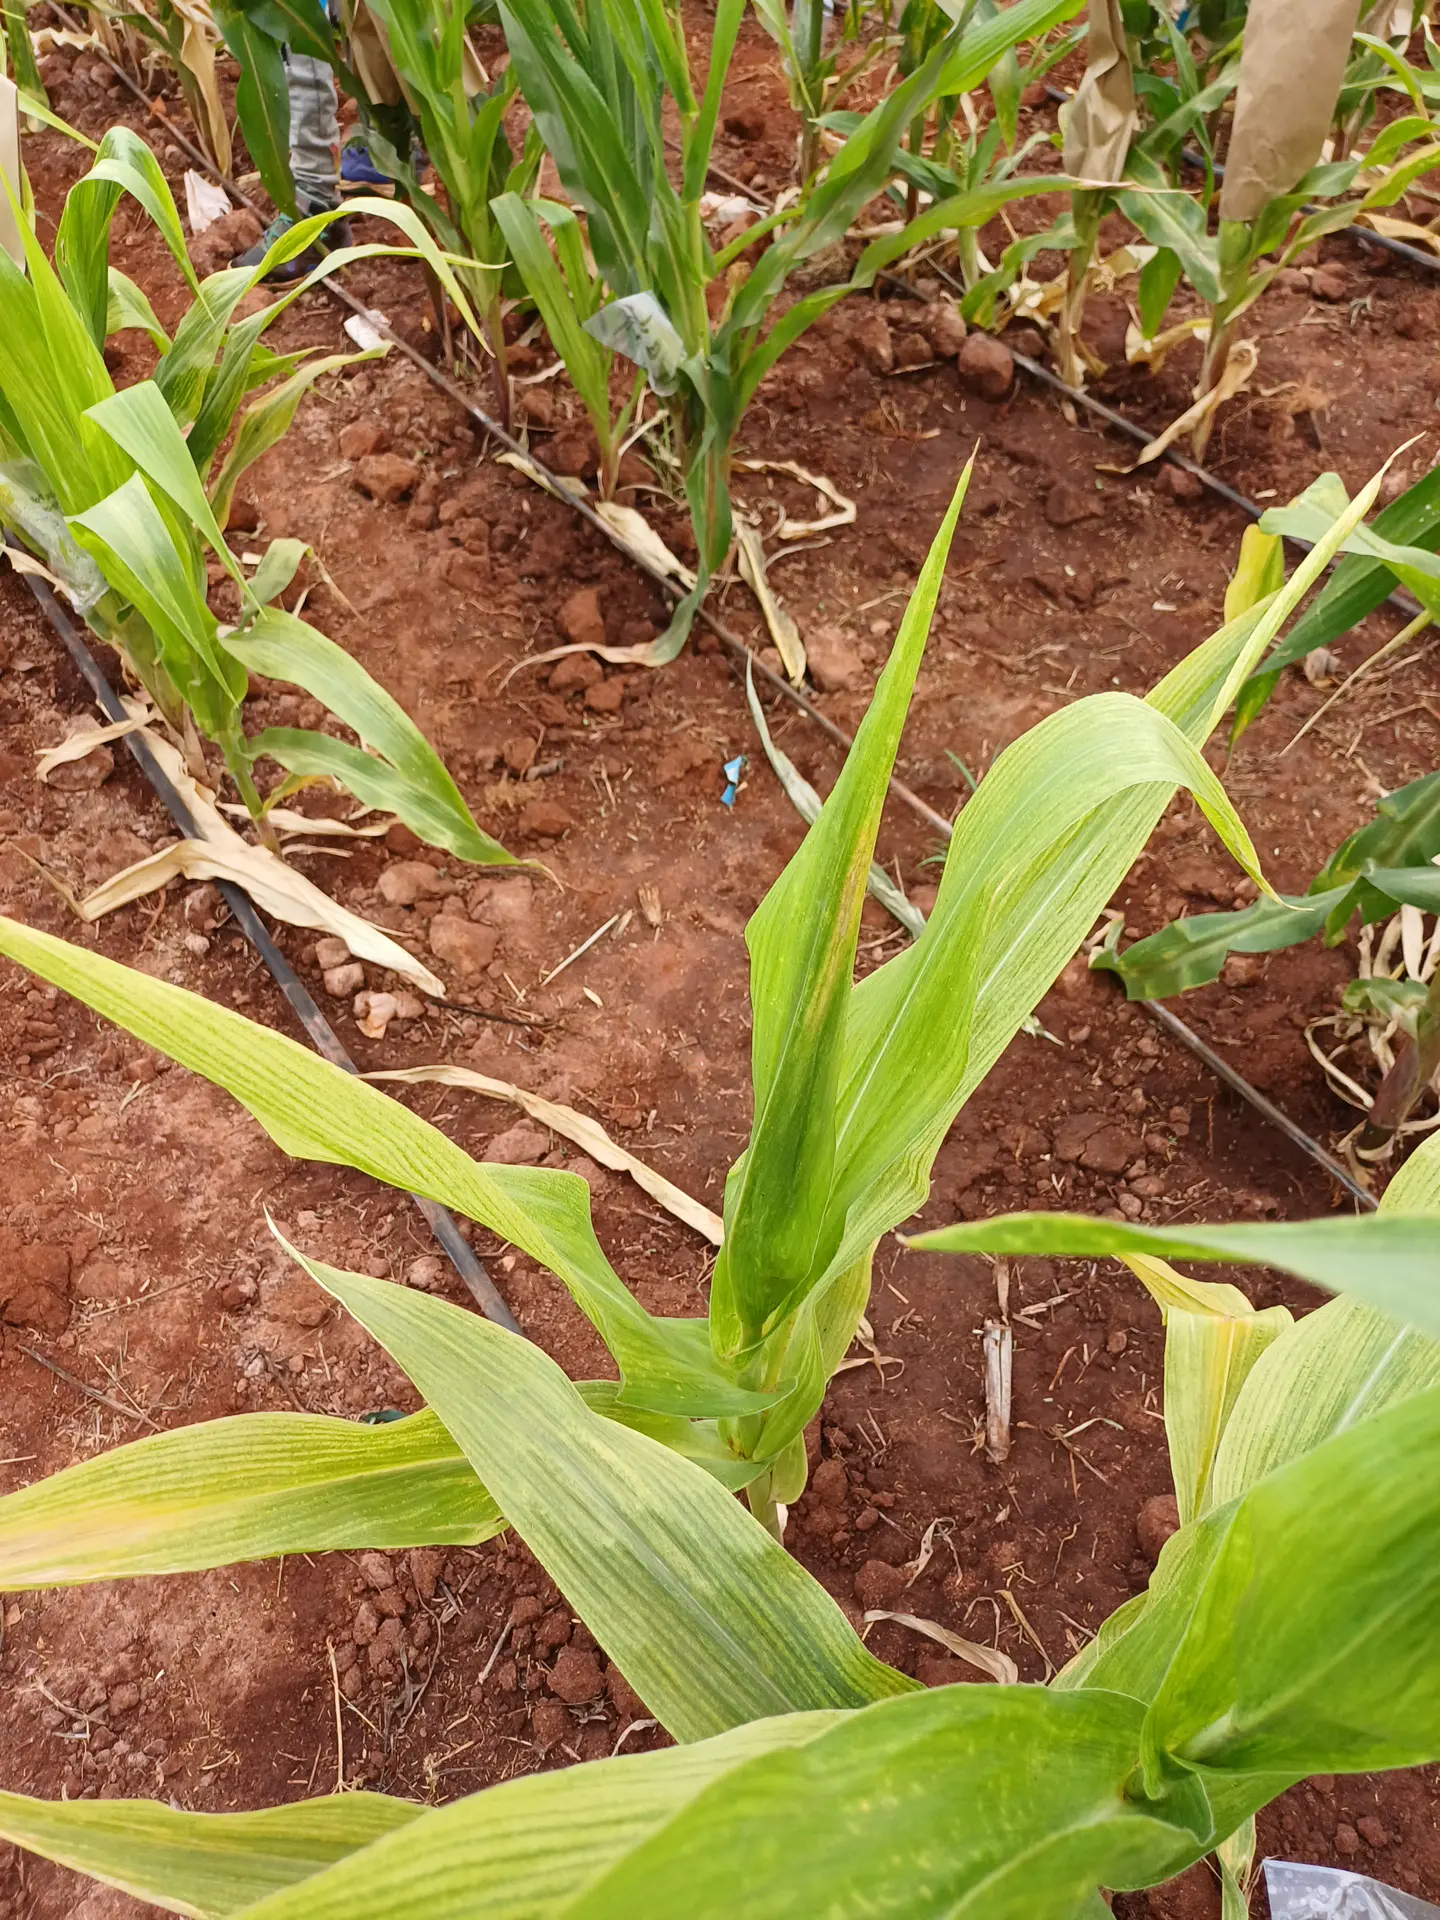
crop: maize
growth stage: flowering
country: Kenya
